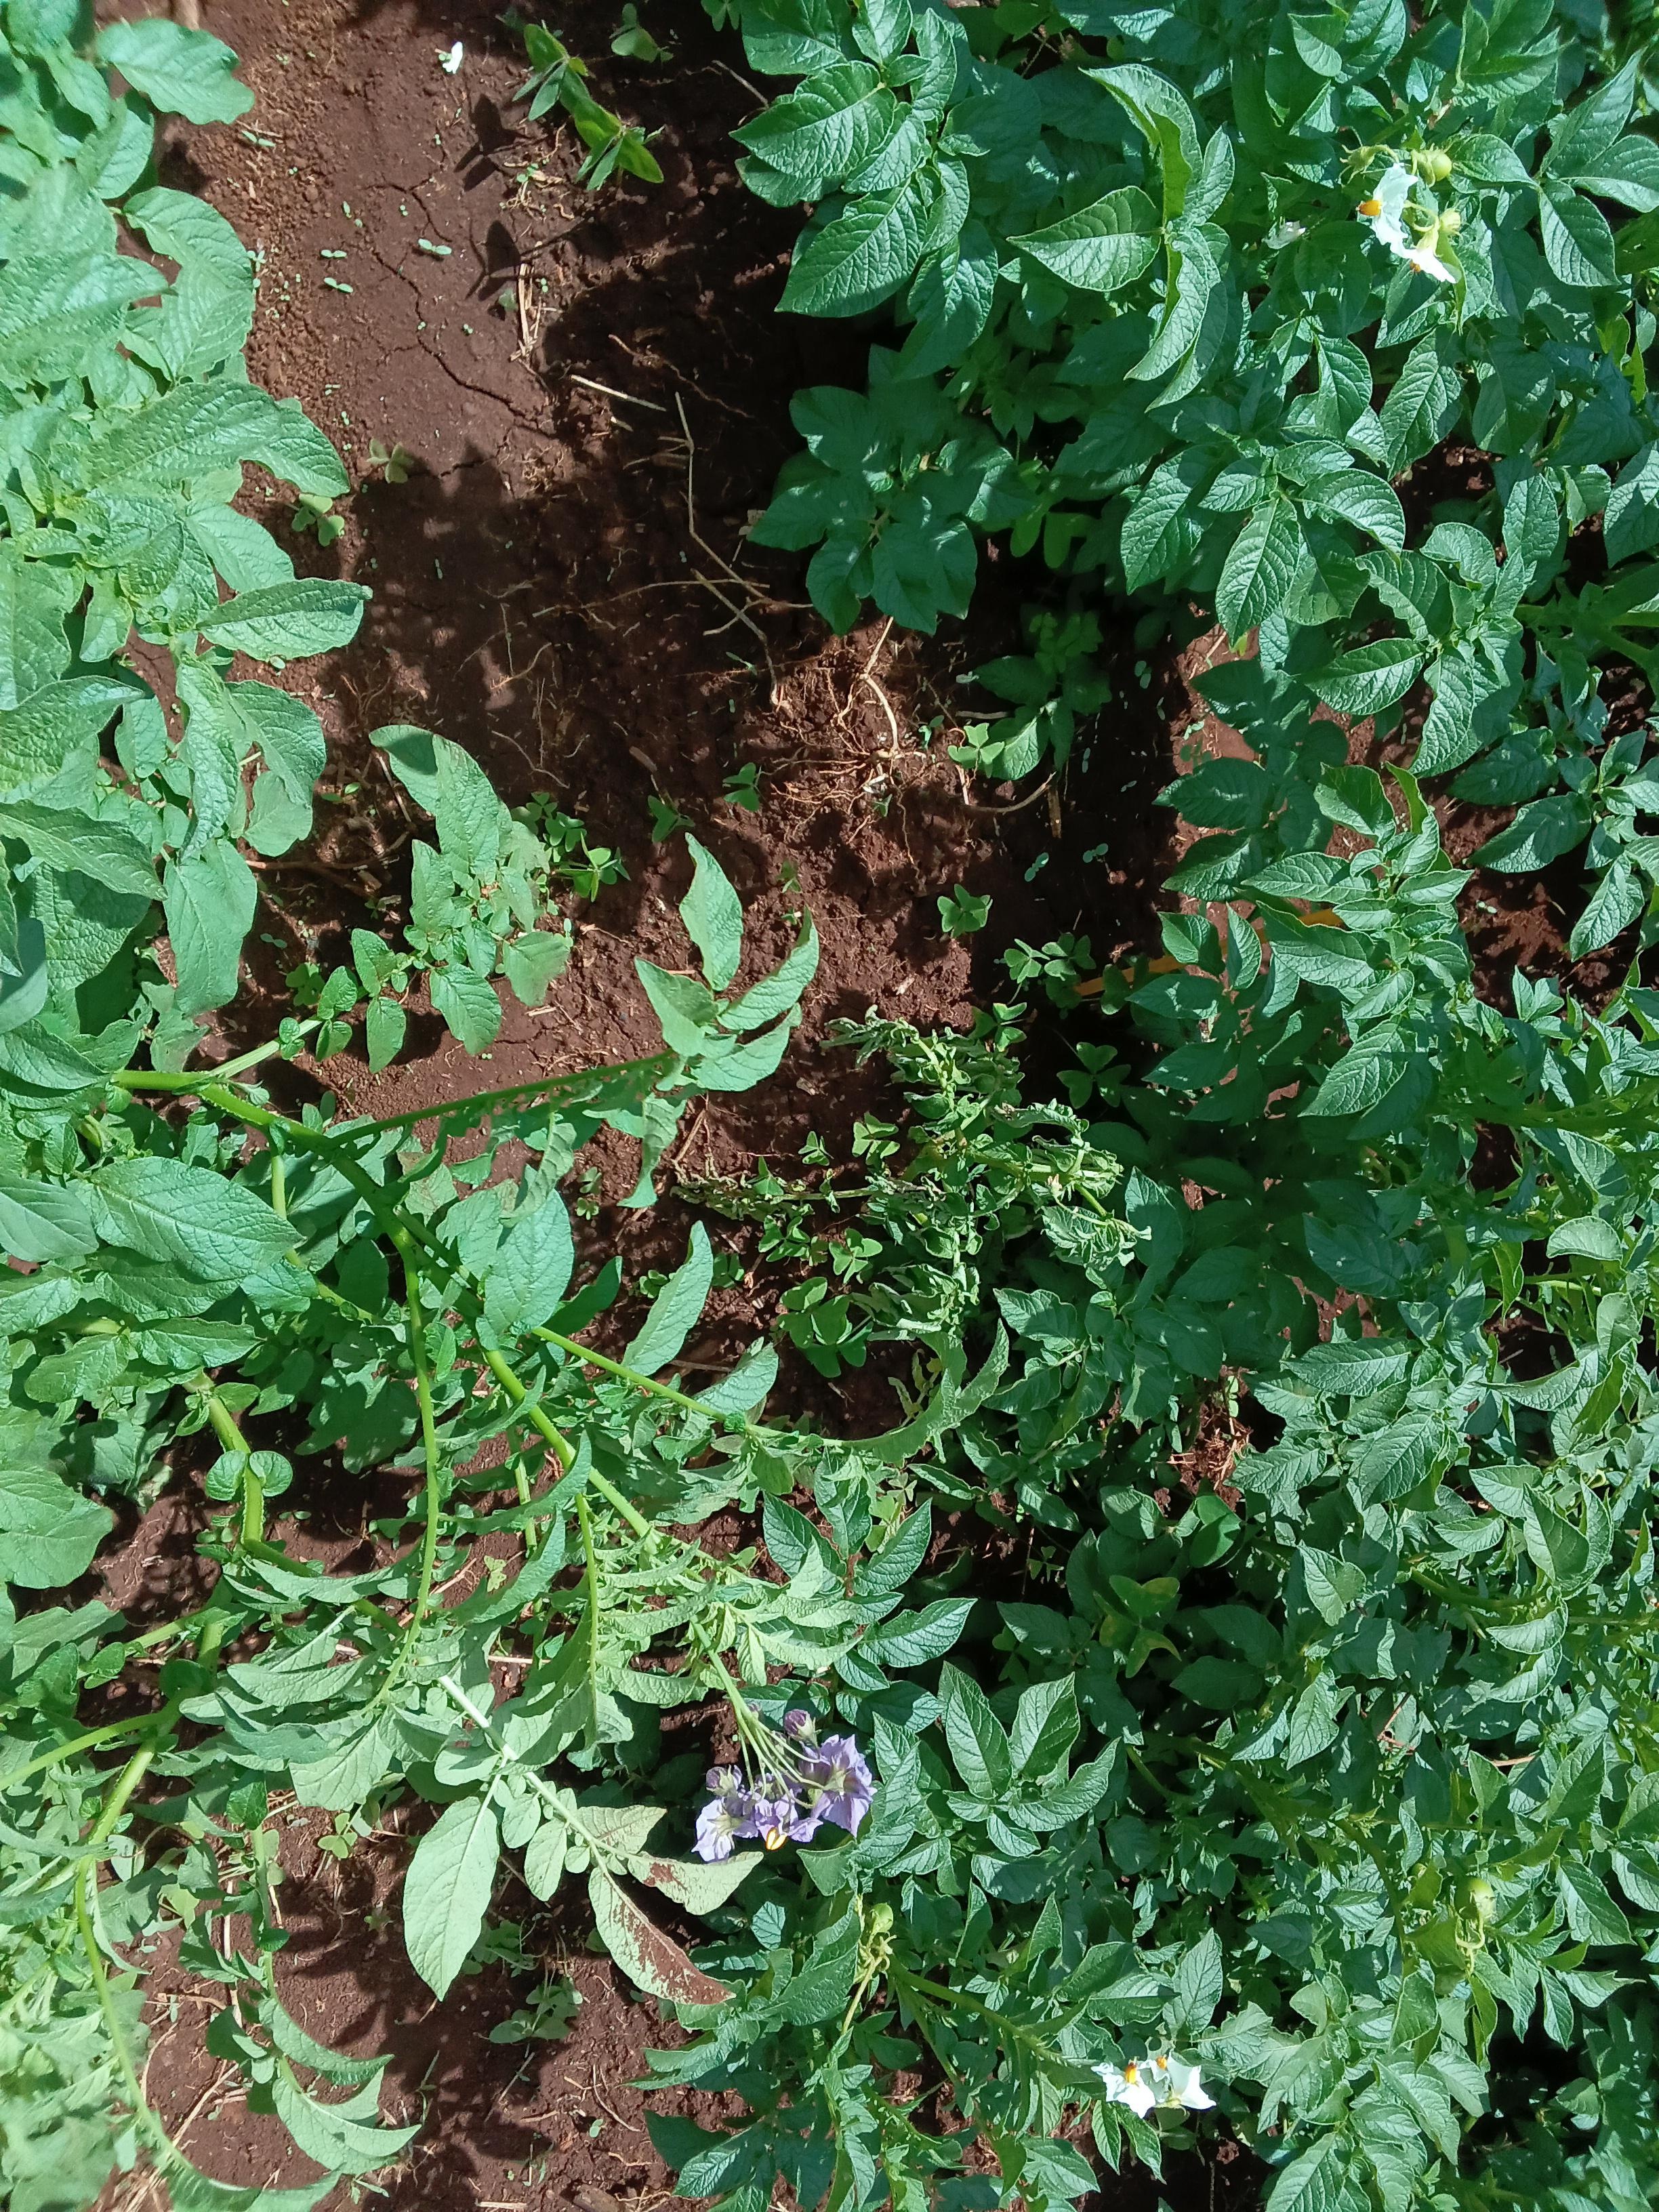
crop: potato
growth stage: flowering
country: Kenya
